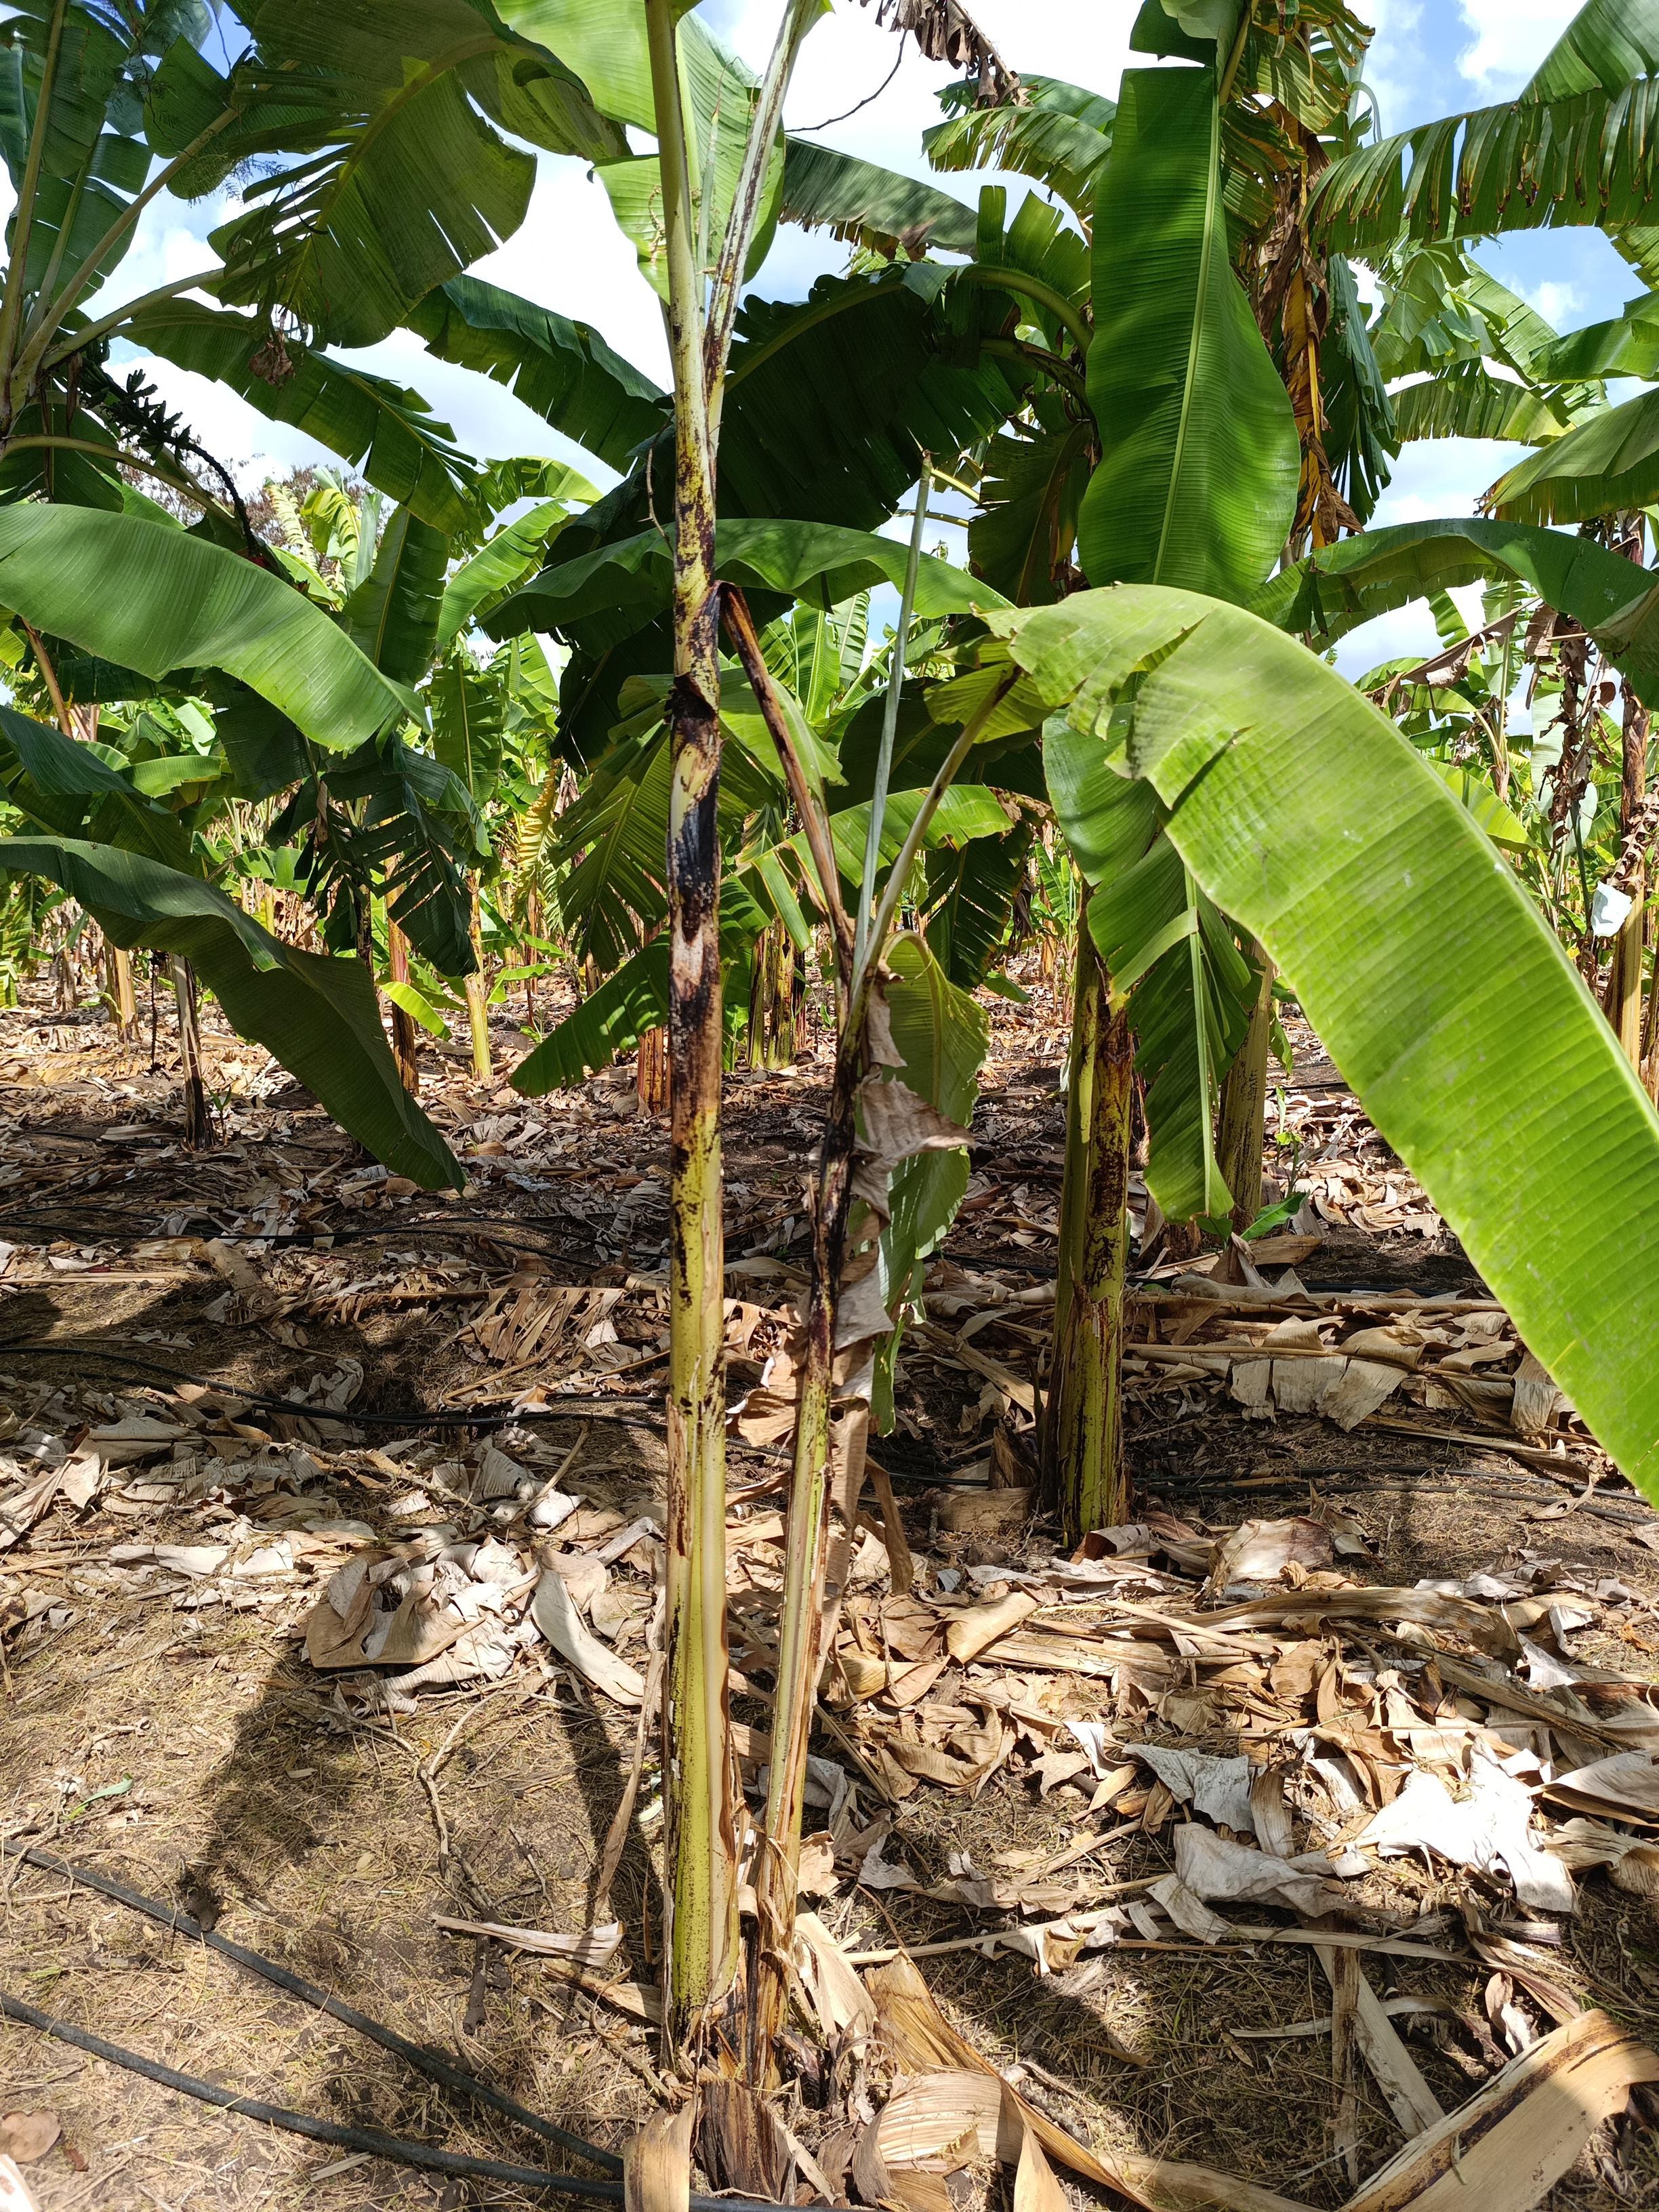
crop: banana
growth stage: vegetative
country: Tanzania
